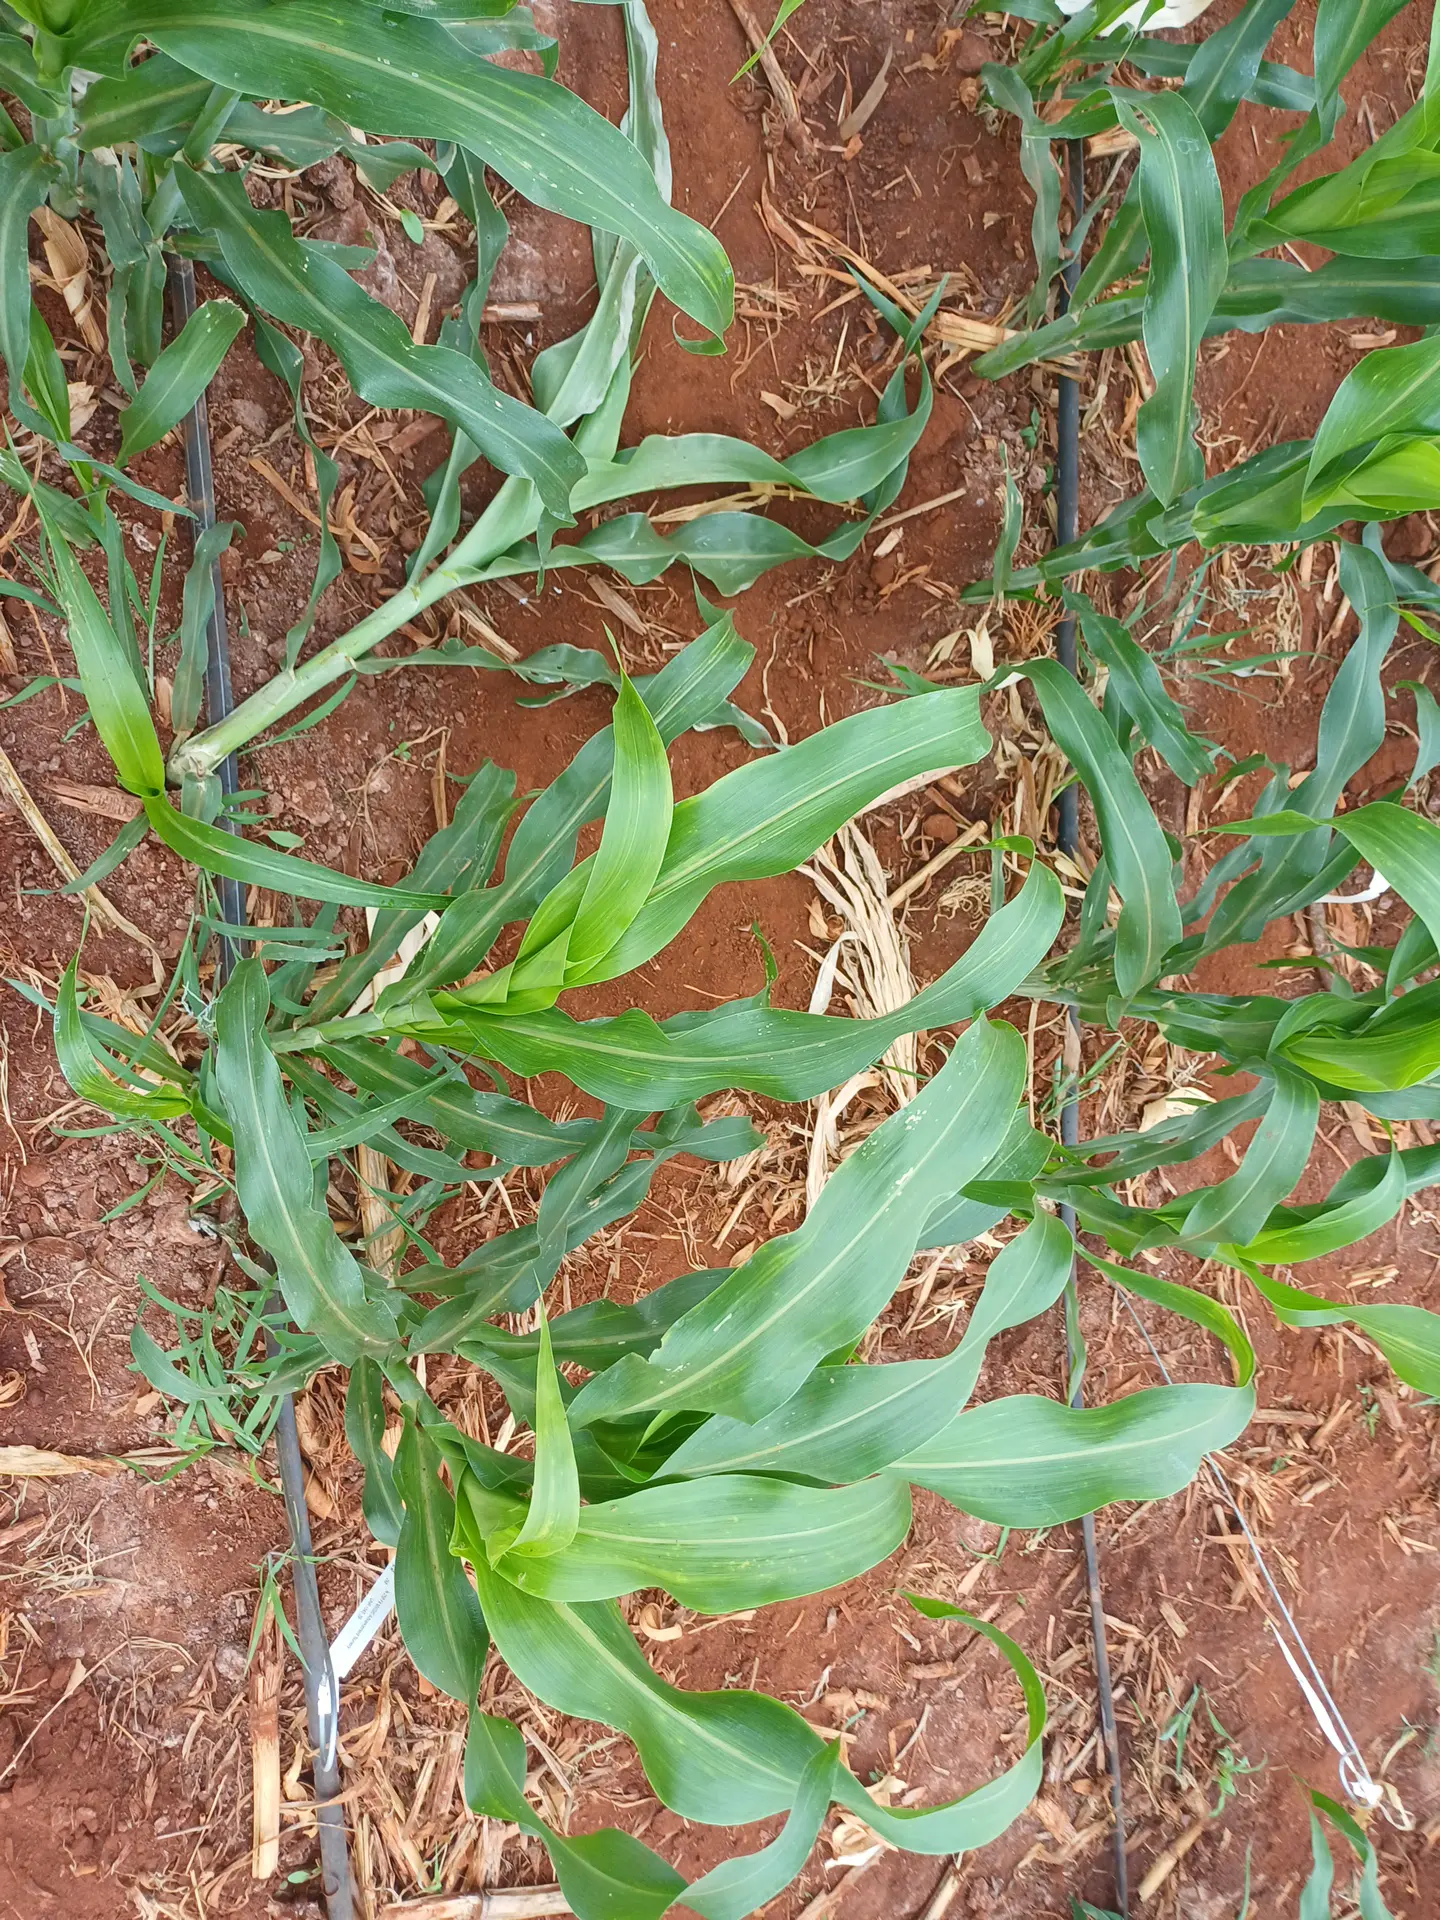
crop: sorghum
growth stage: vegetative
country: Kenya
